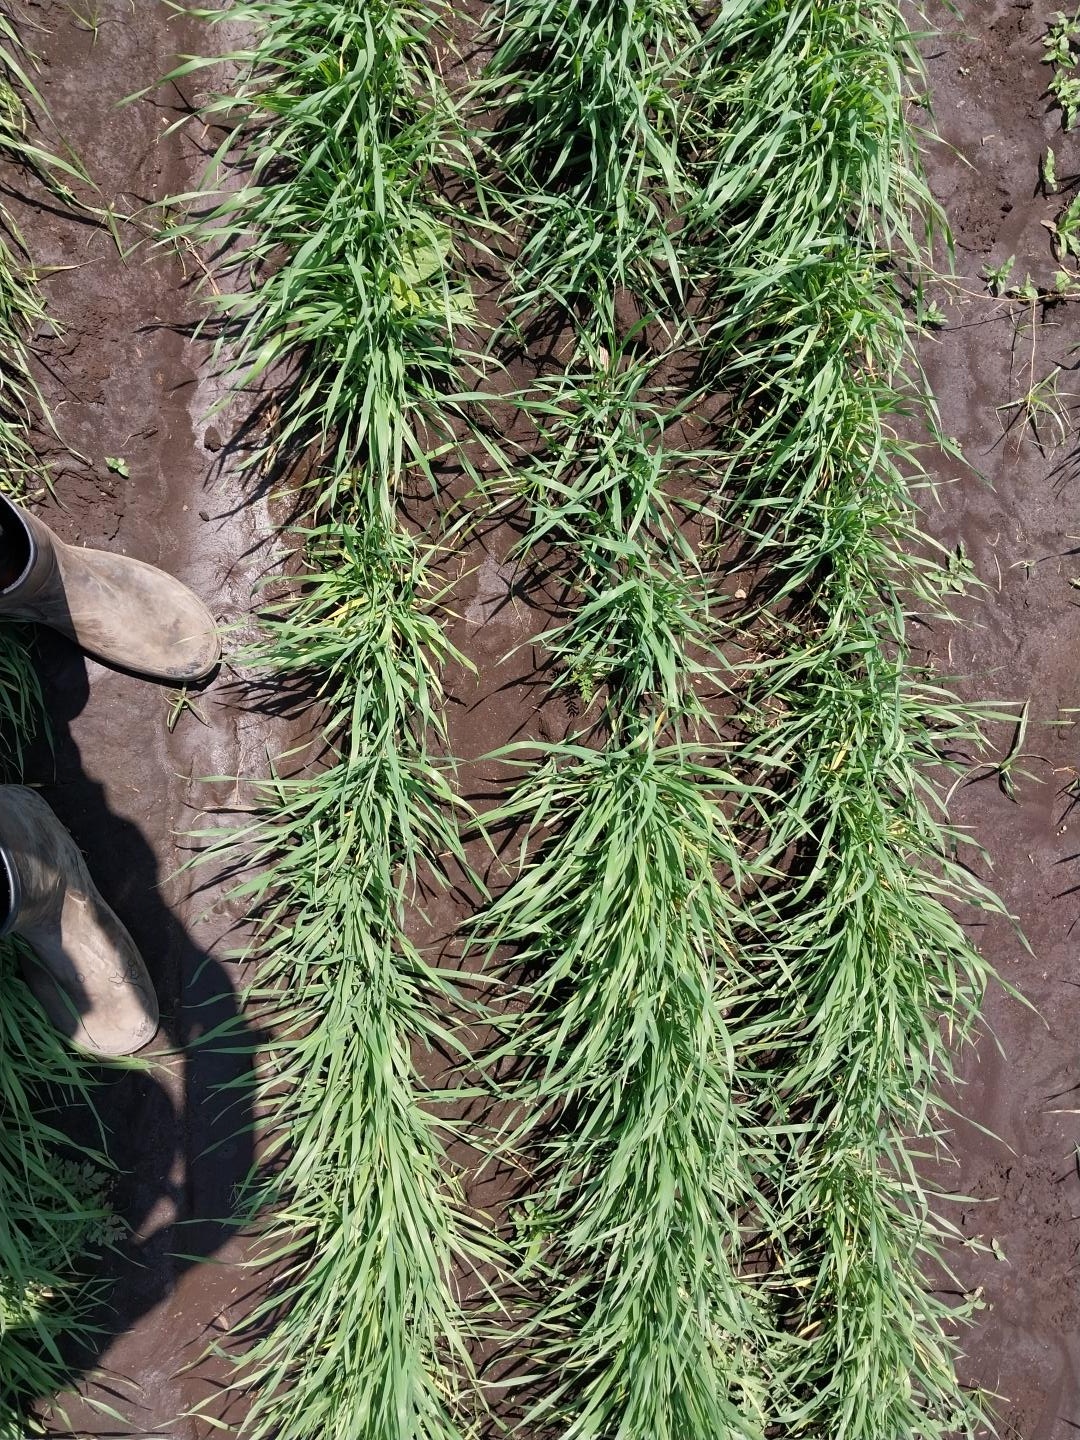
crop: wheat
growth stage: vegetative
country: Tanzania
